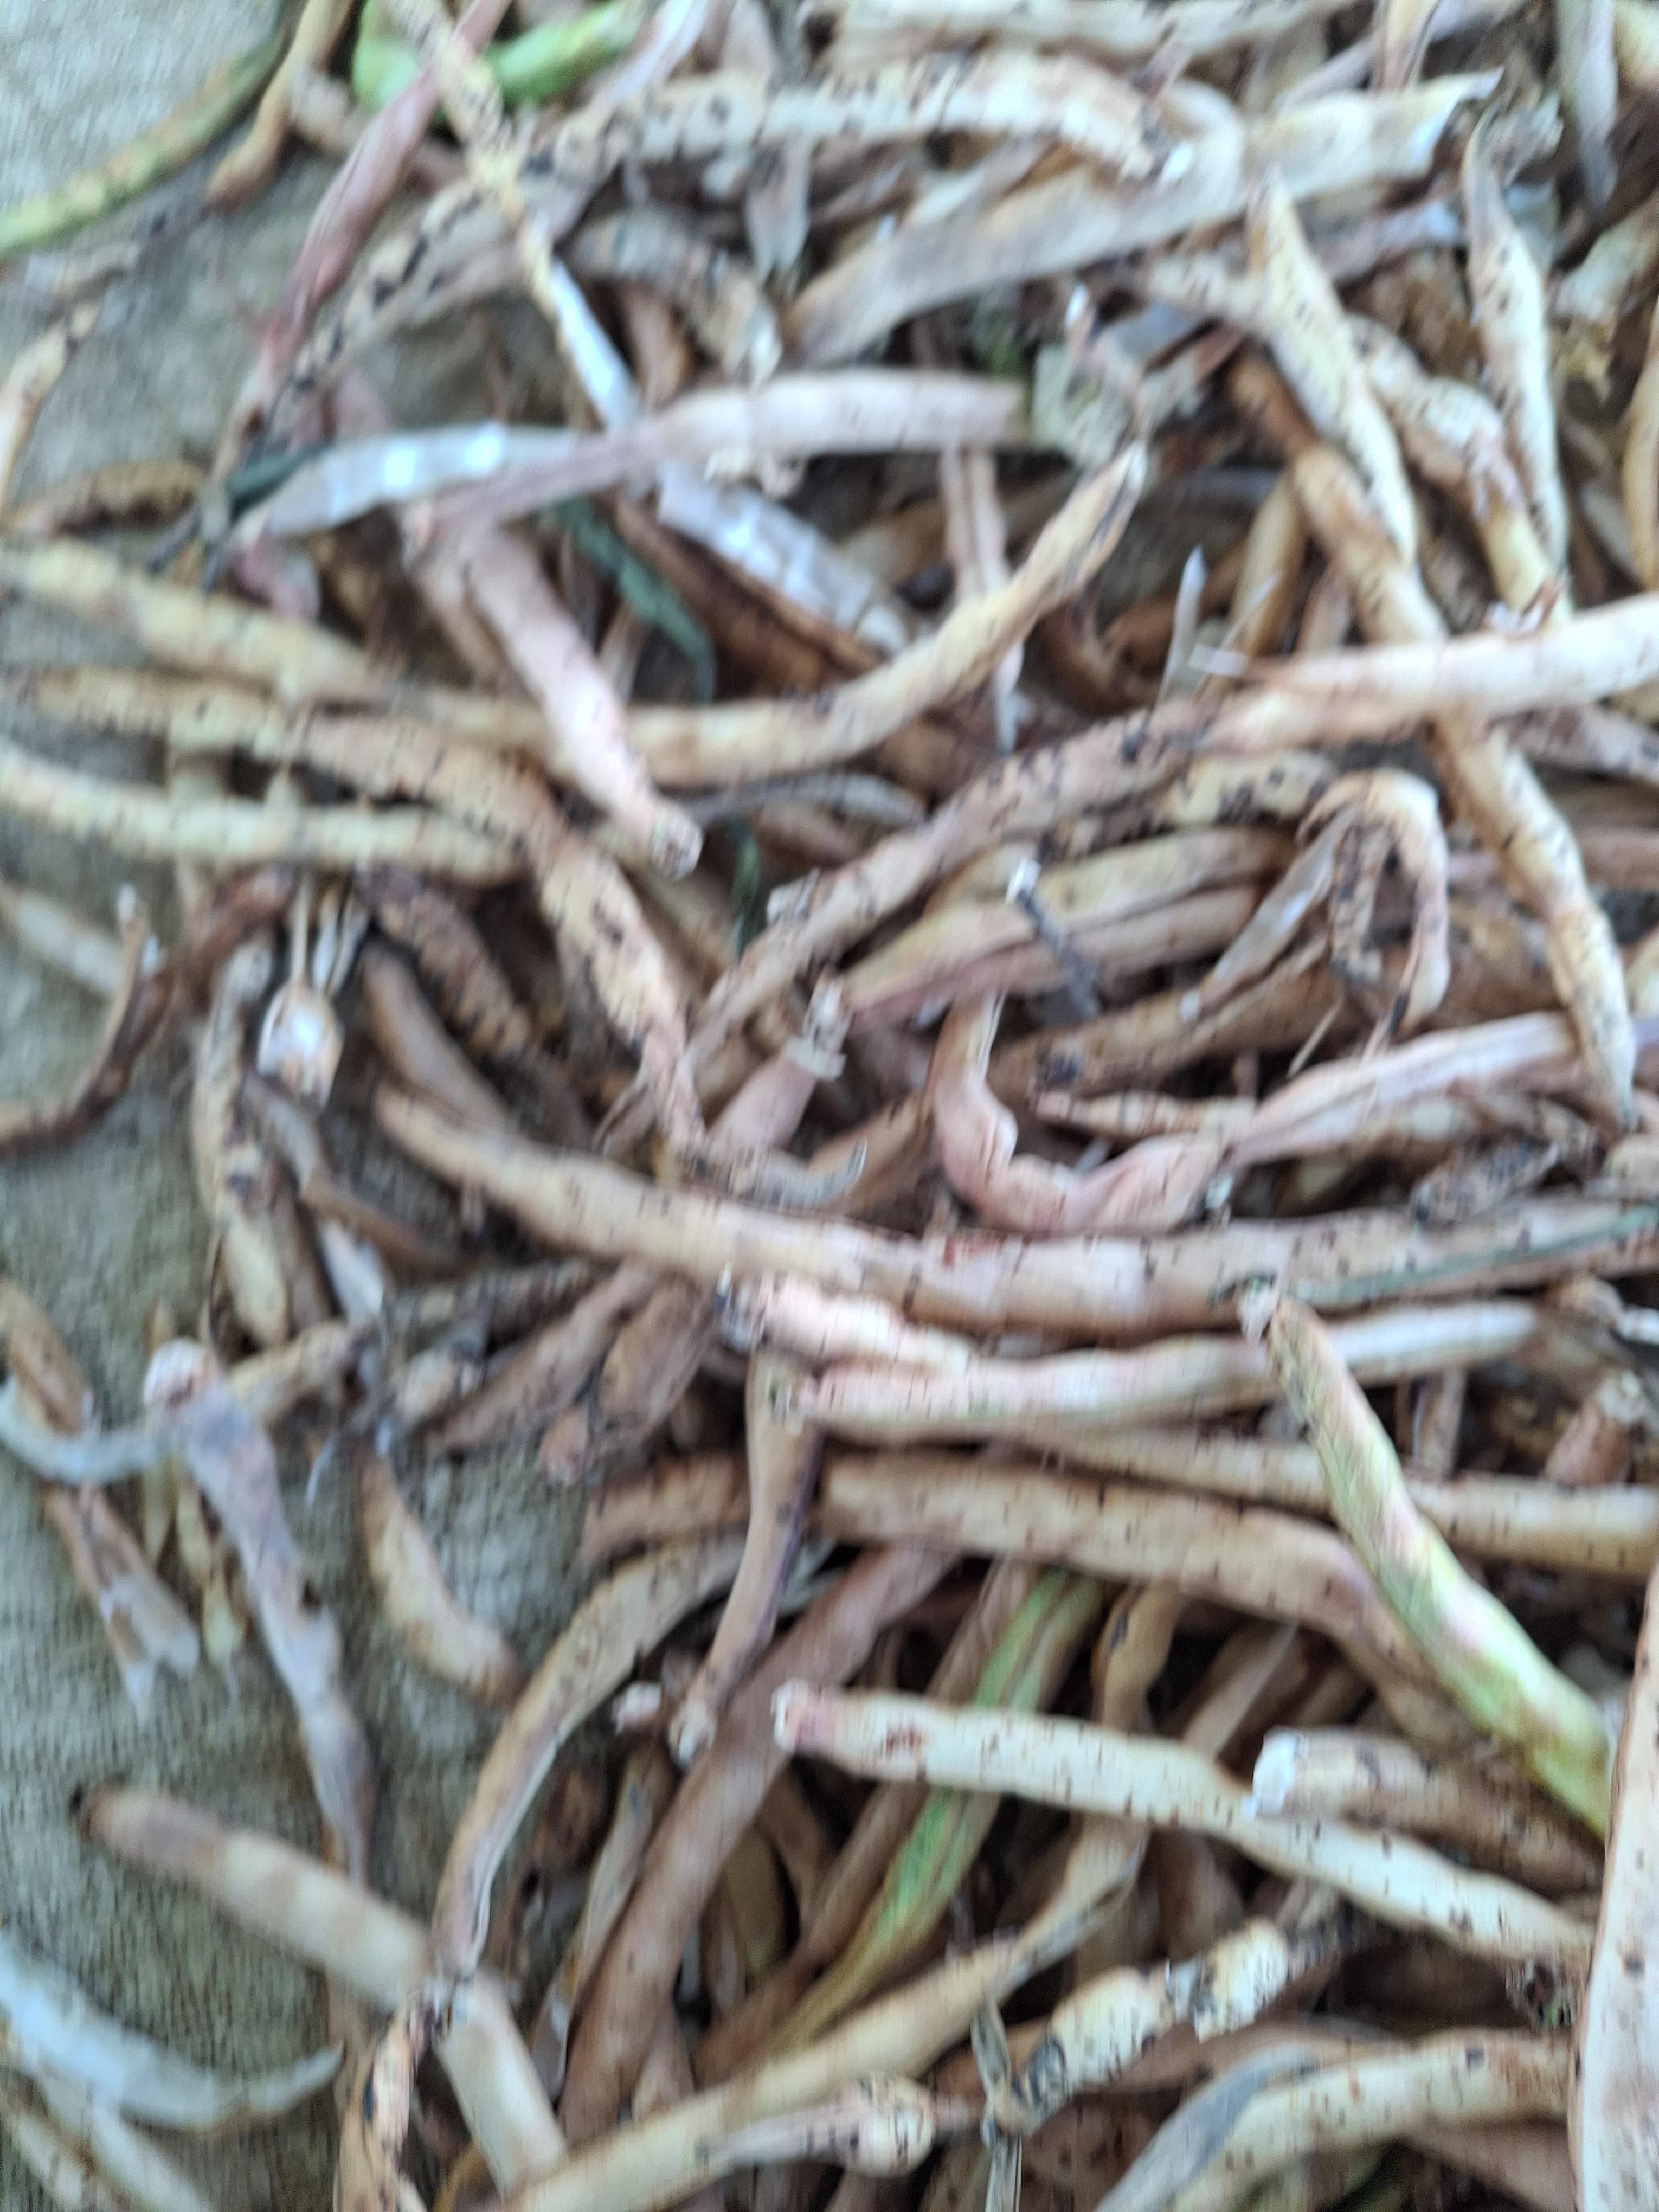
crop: cowpea
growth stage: harvest
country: Nigeria
